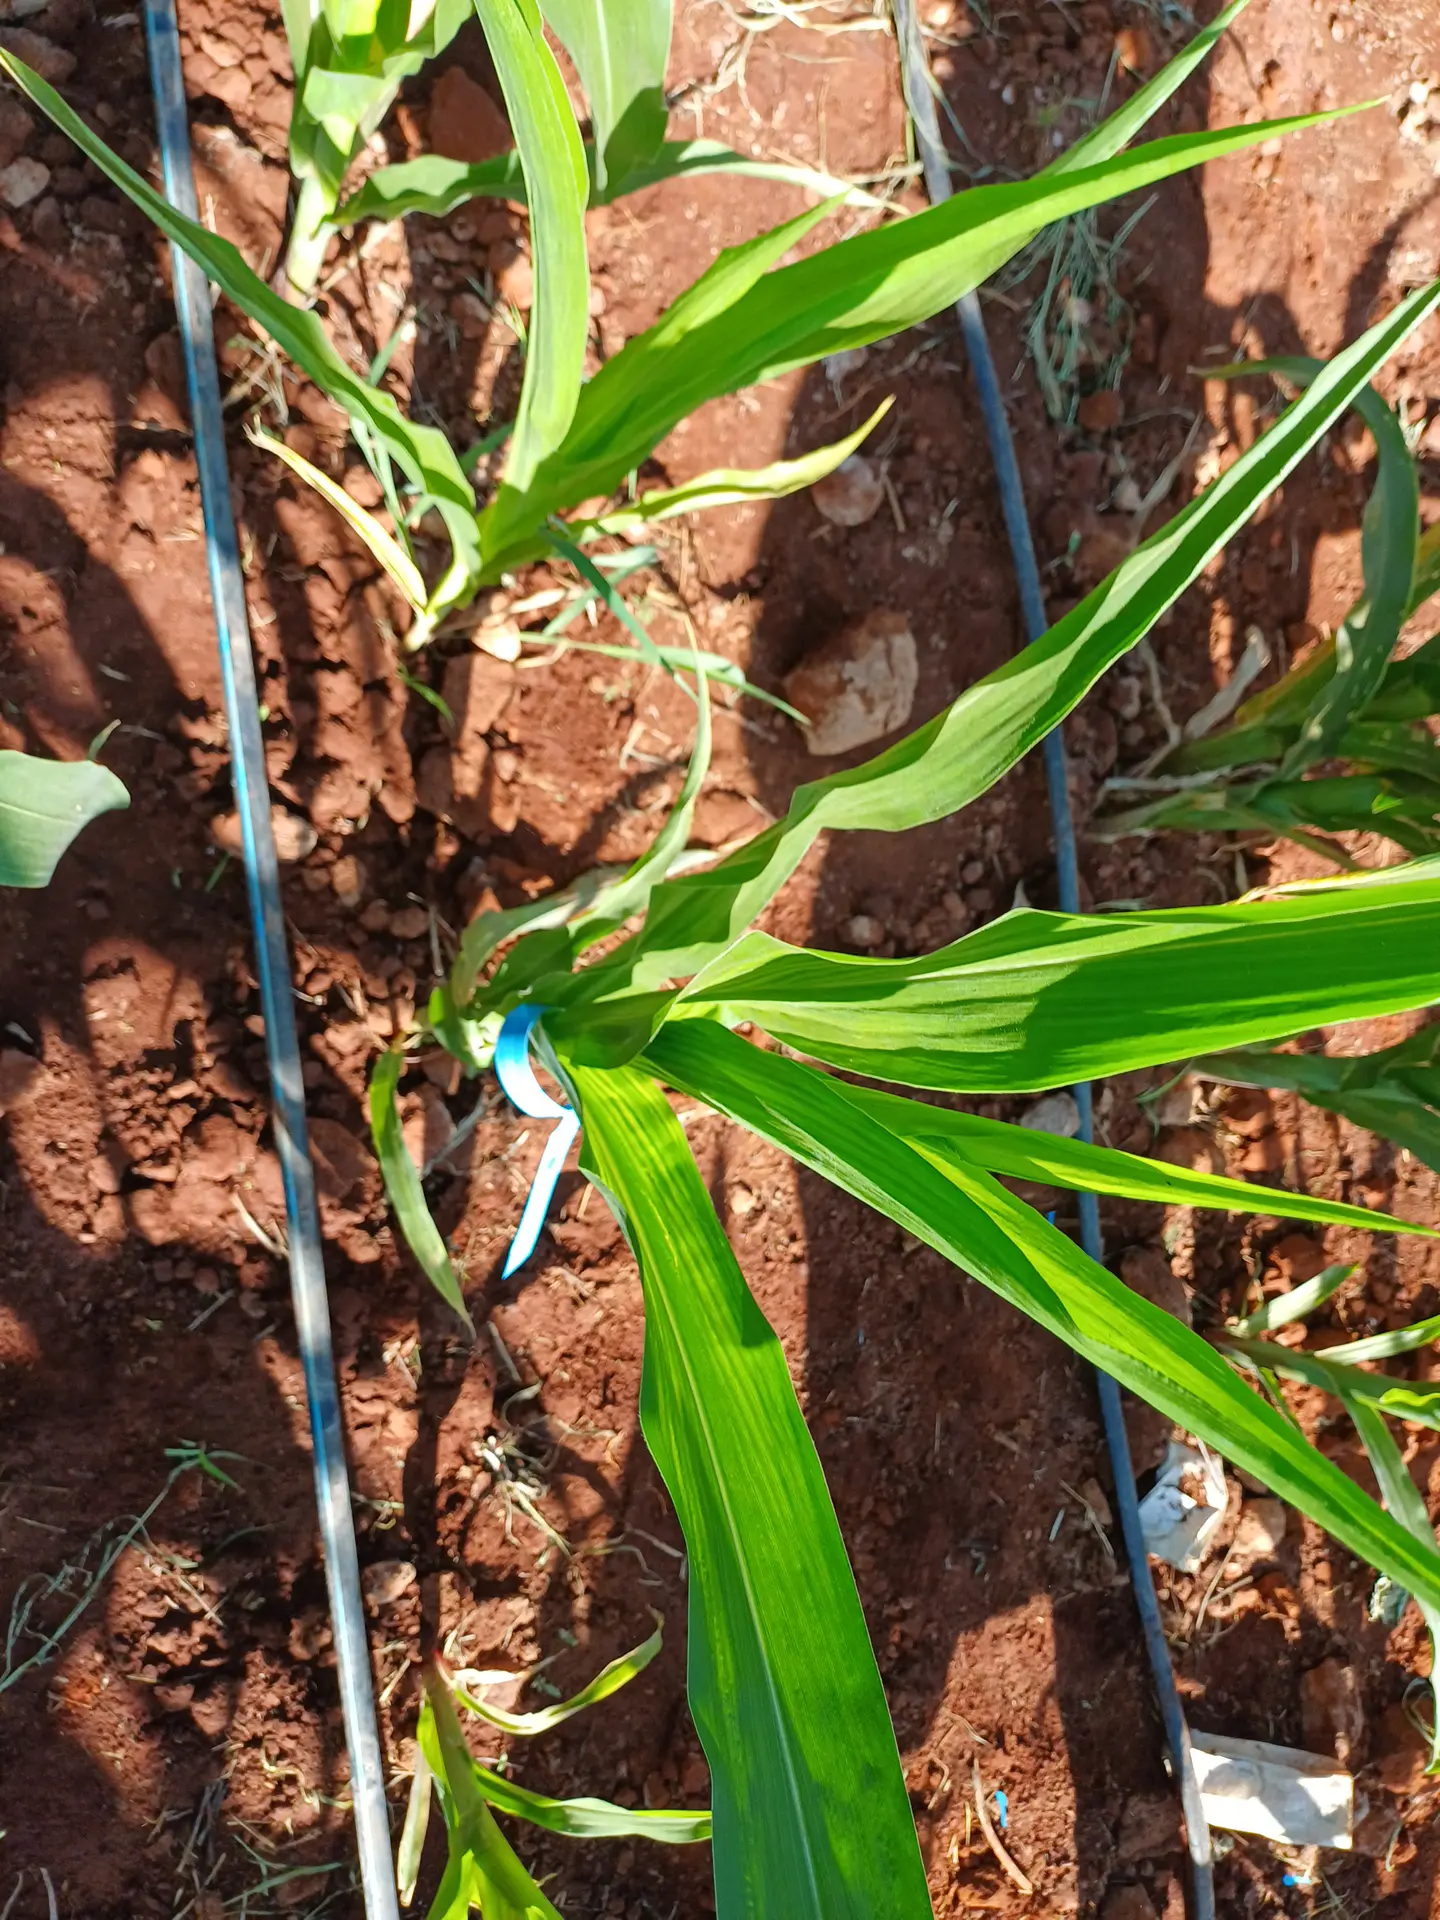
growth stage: vegetative
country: Kenya
